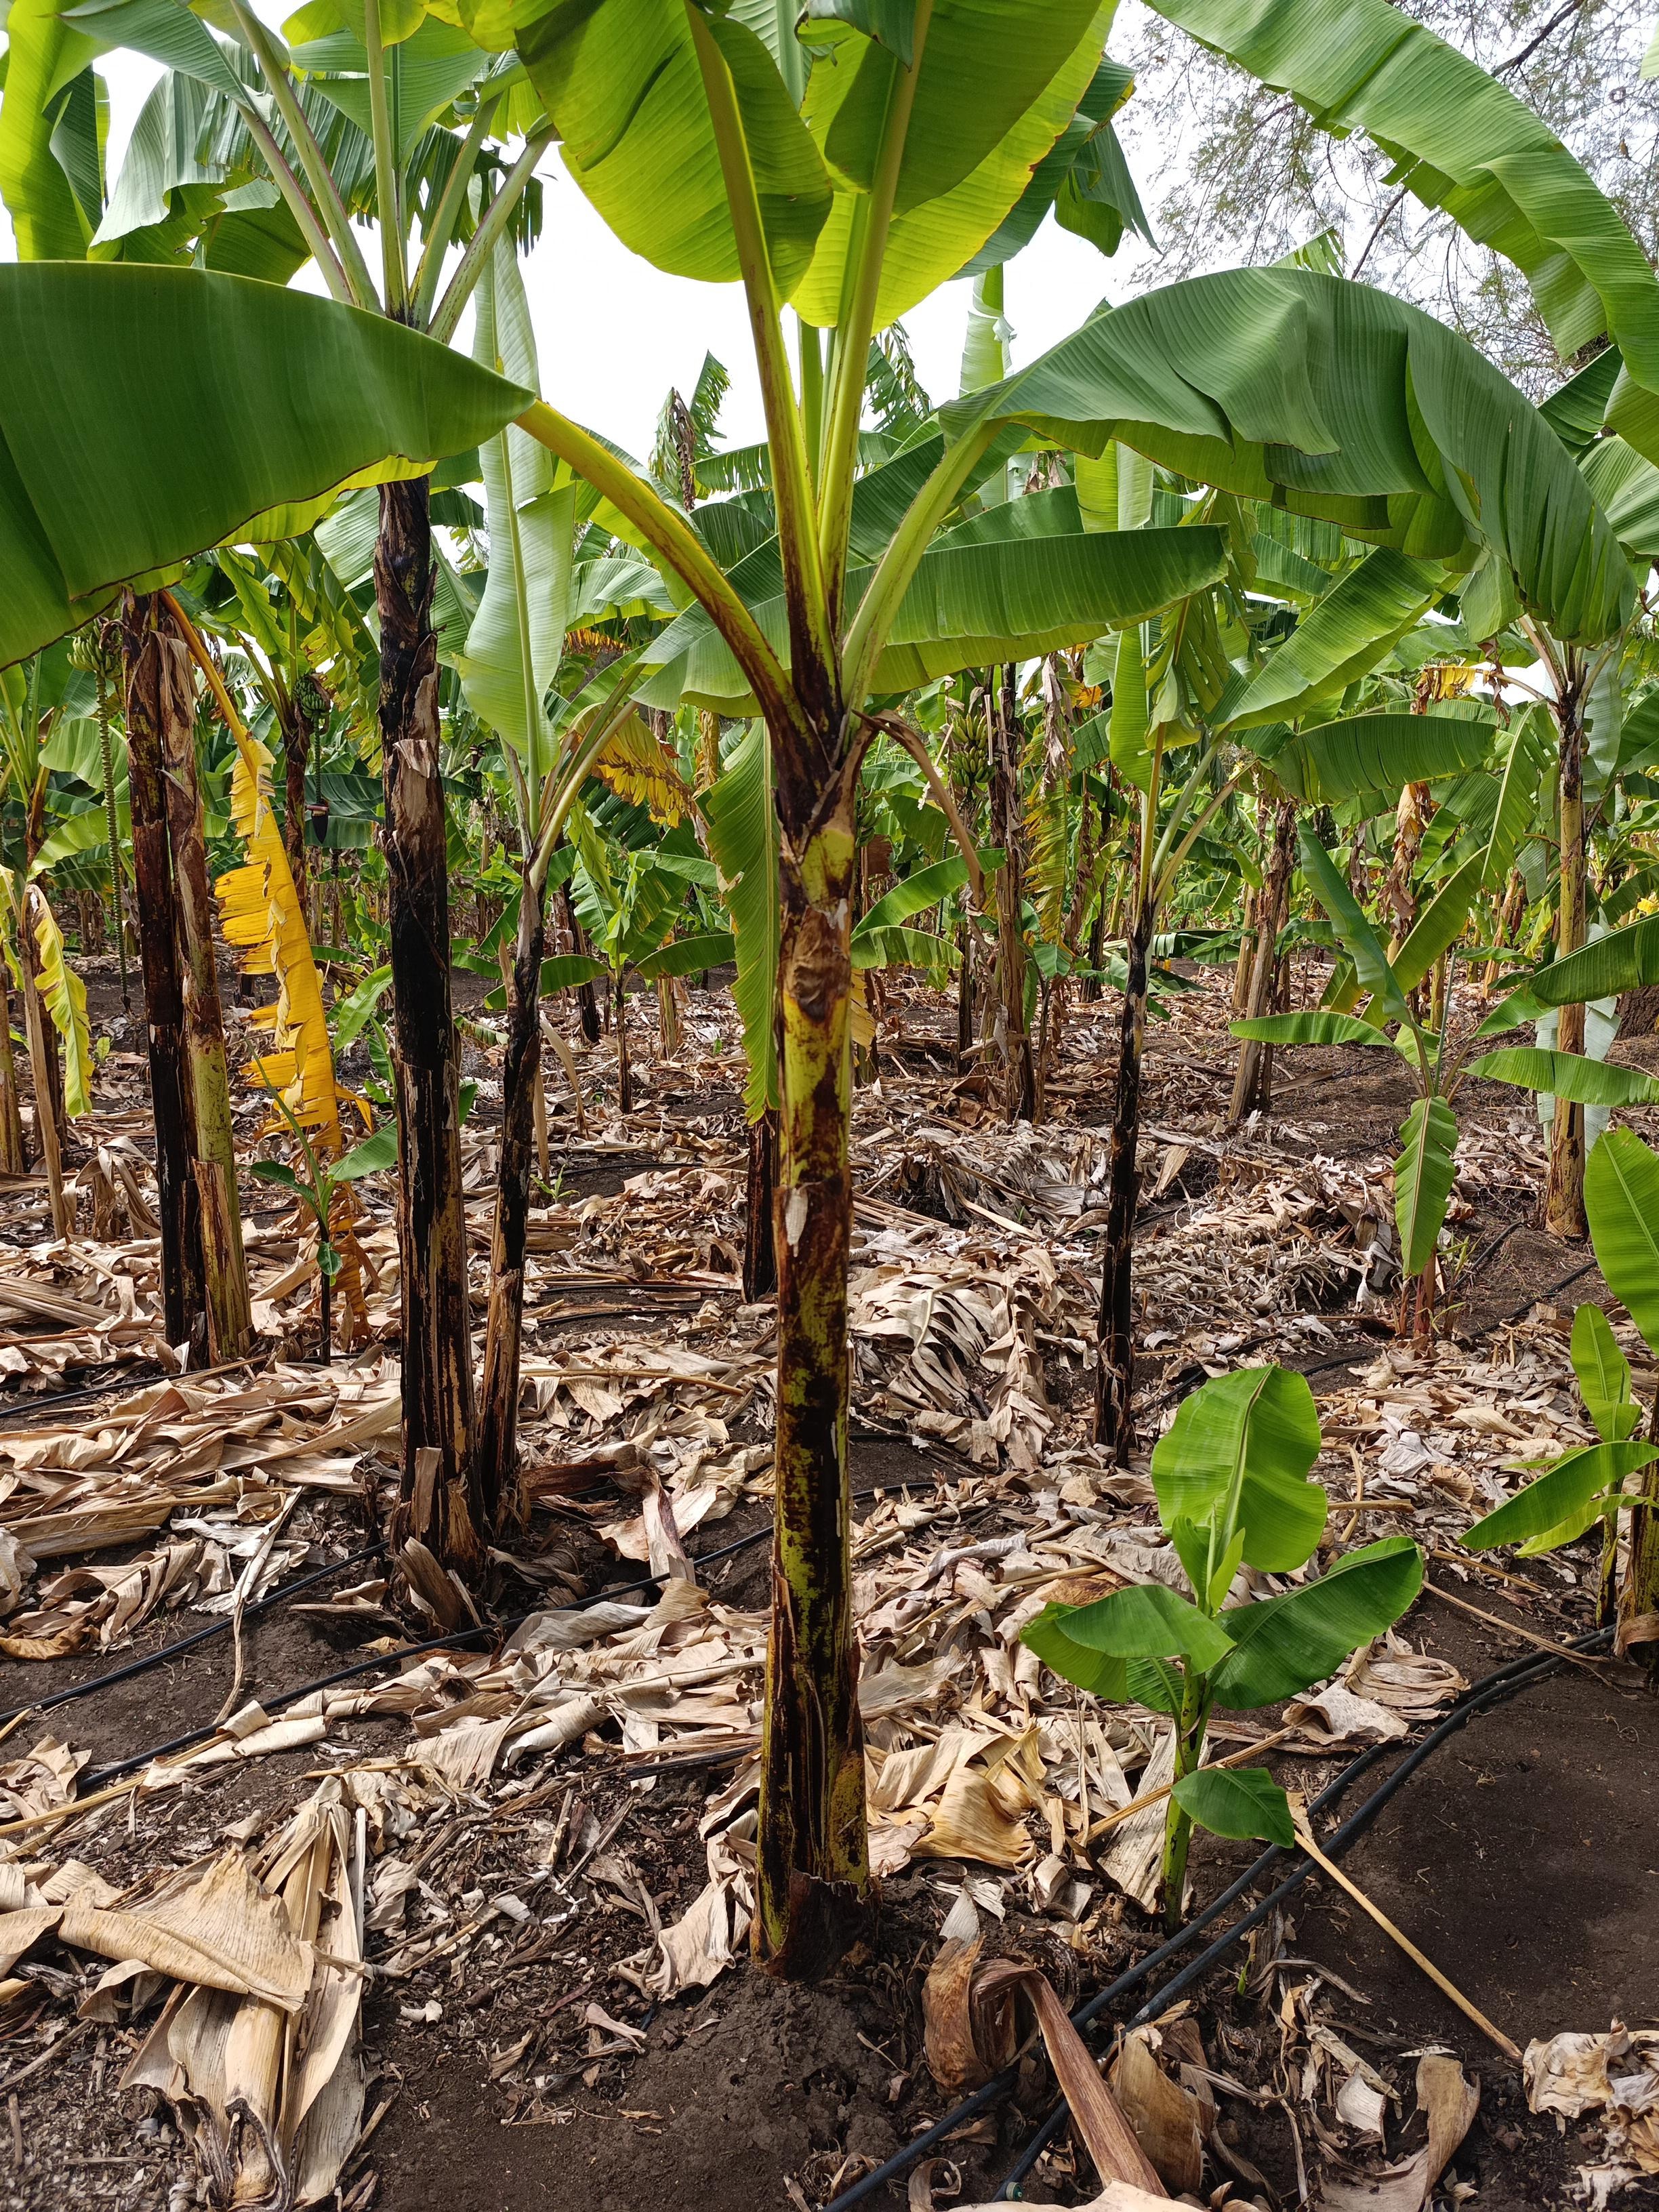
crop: banana
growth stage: vegetative
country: Tanzania
